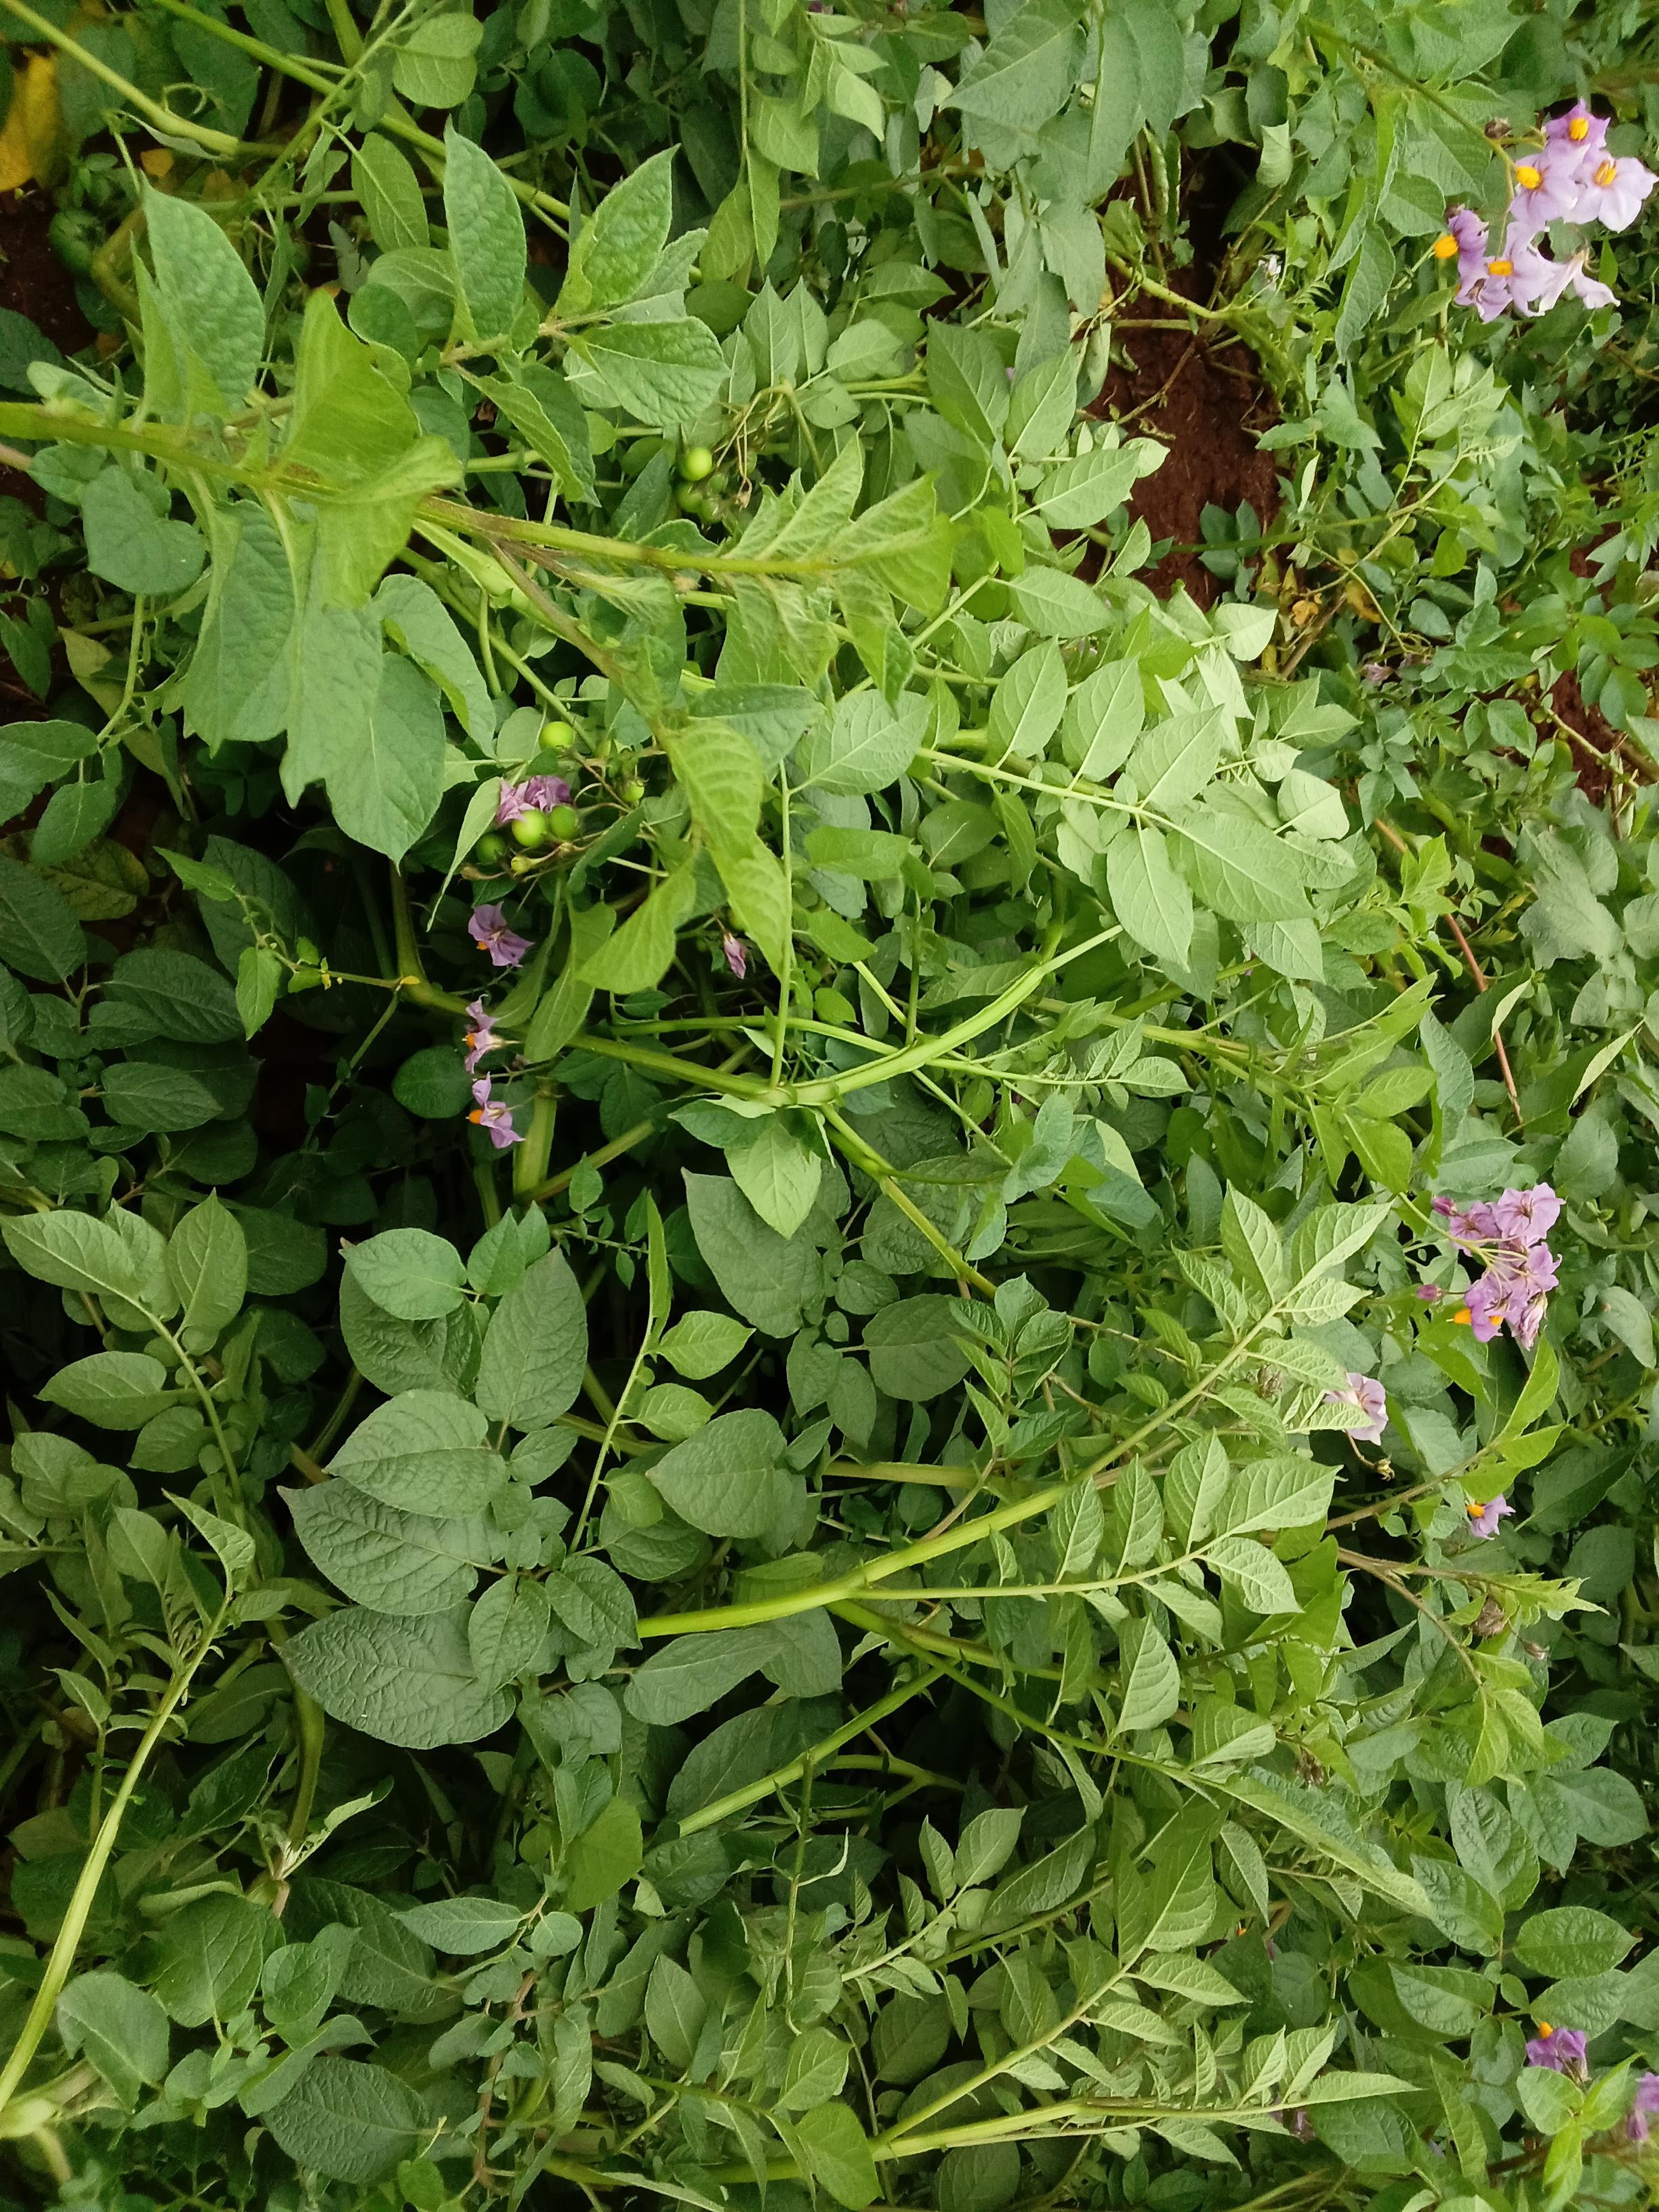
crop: potato
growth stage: flowering
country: Kenya
